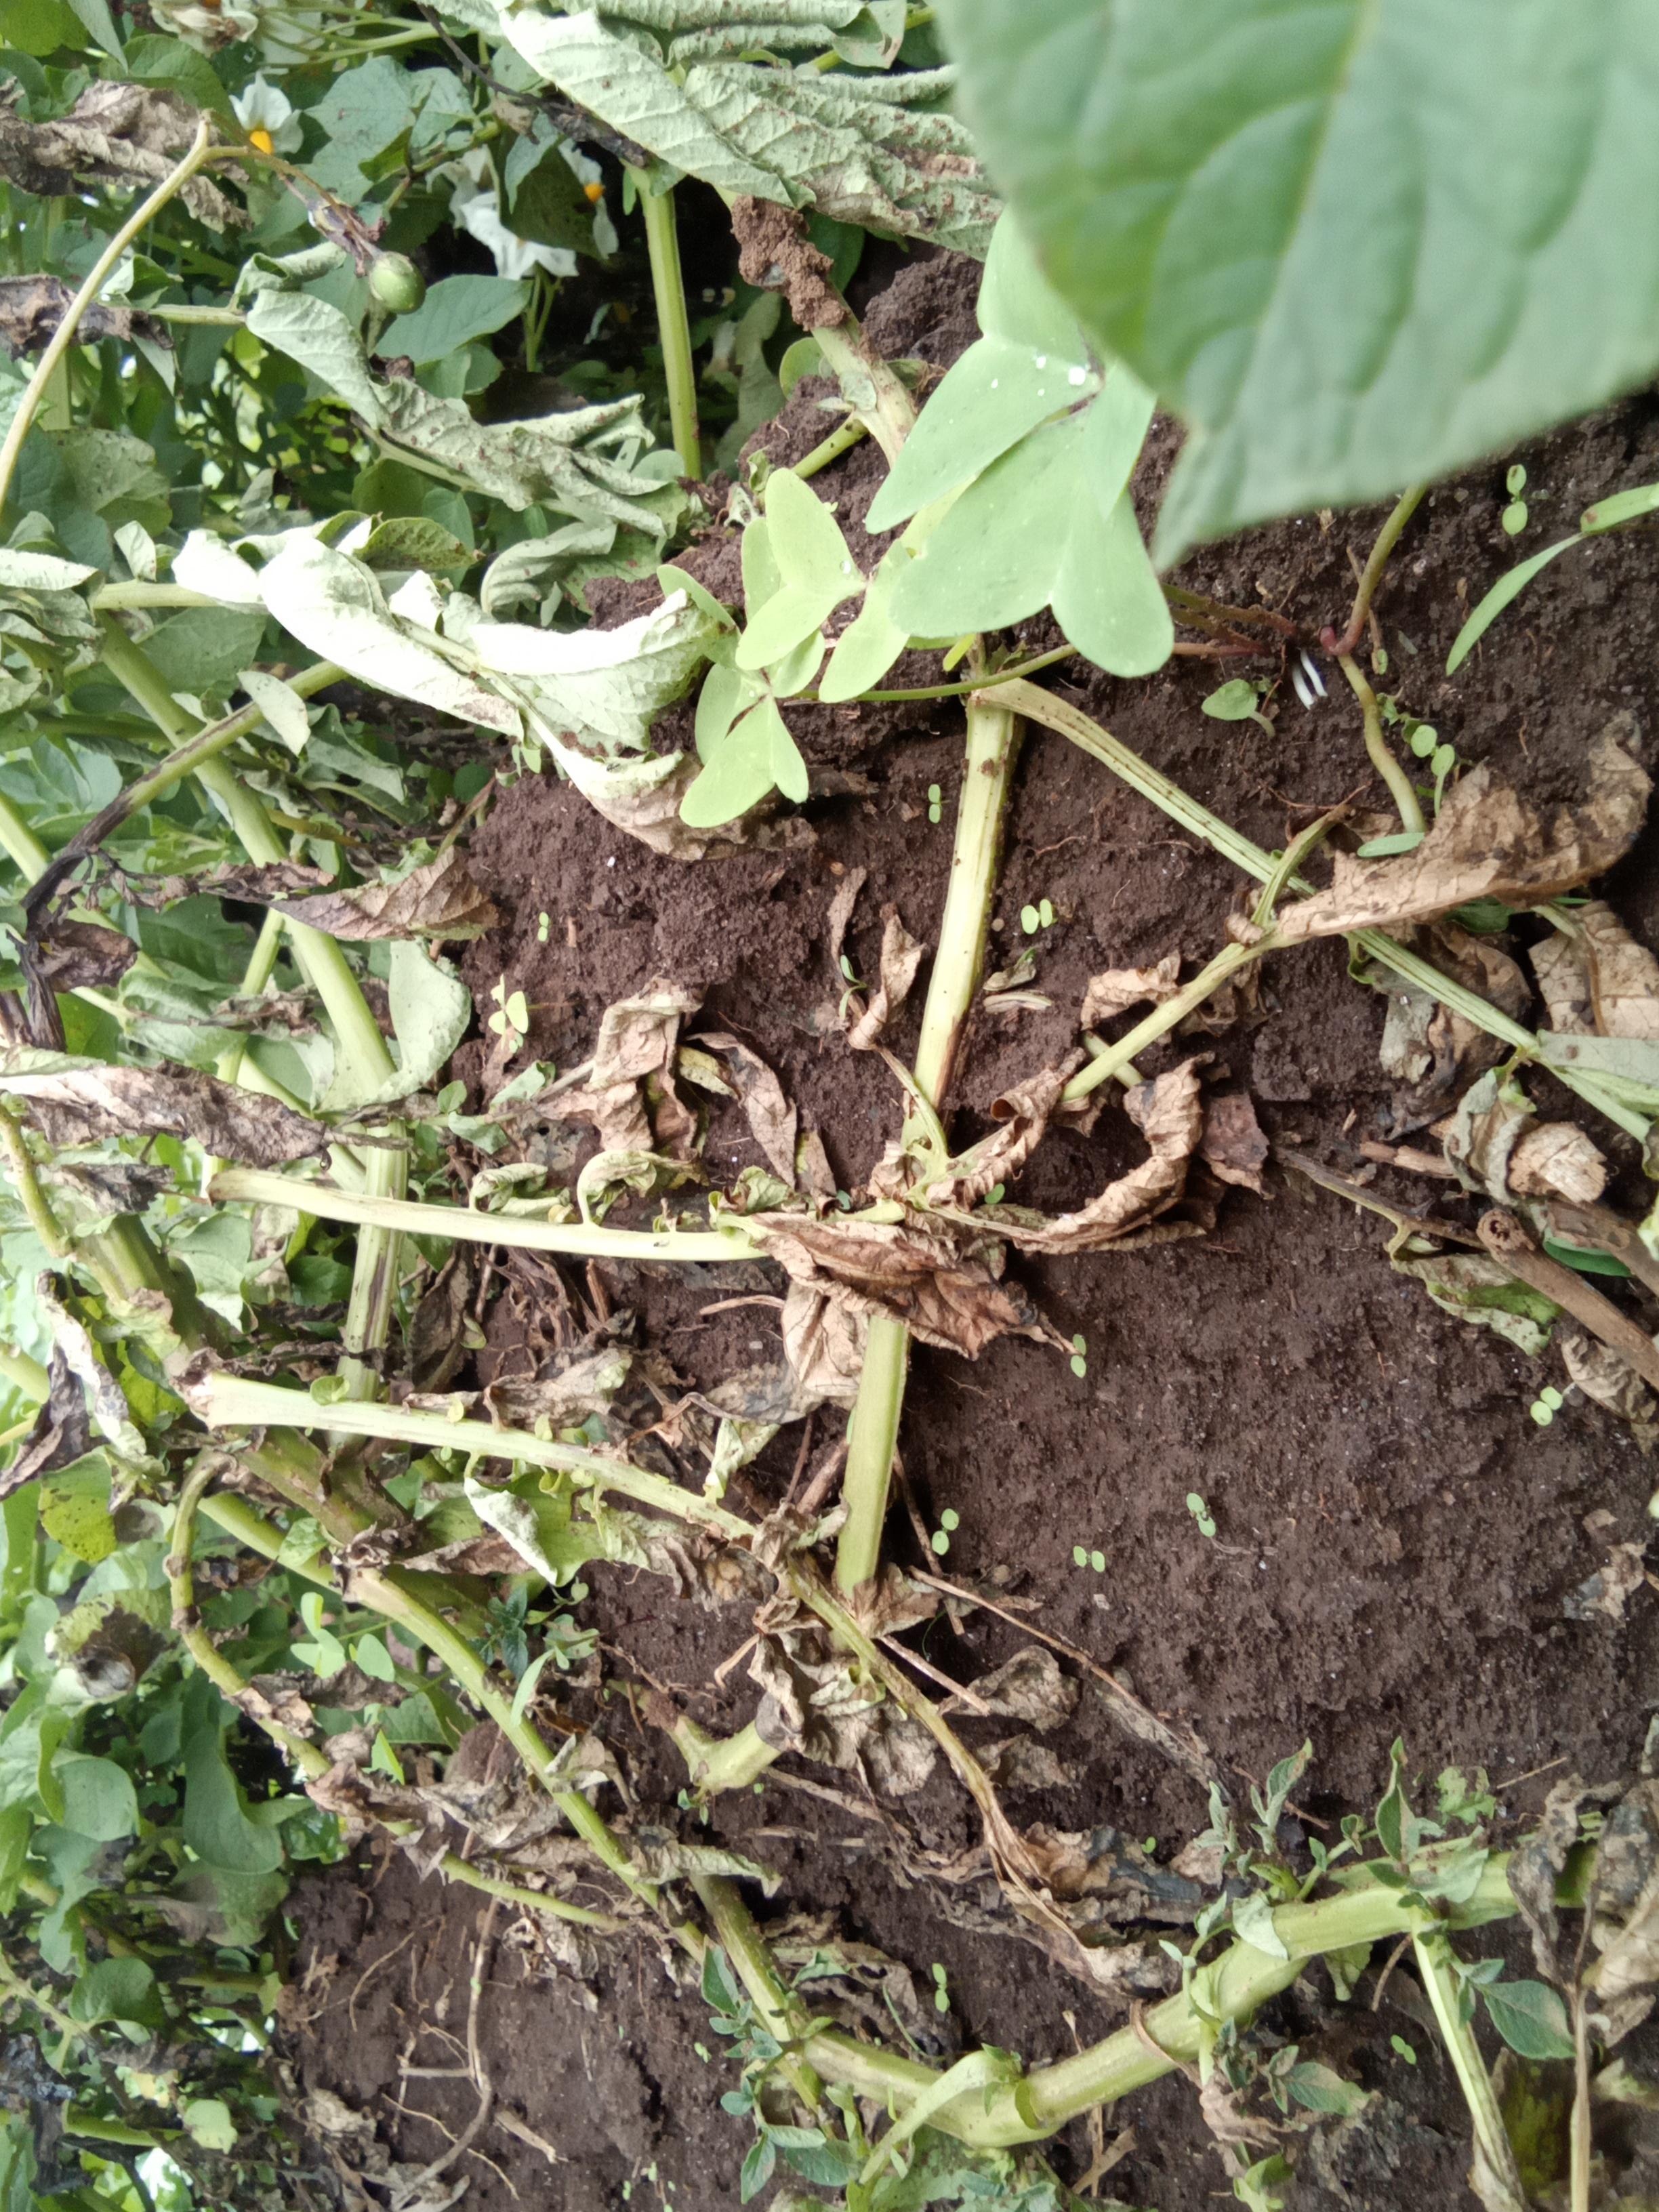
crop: potato
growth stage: flowering
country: Kenya
